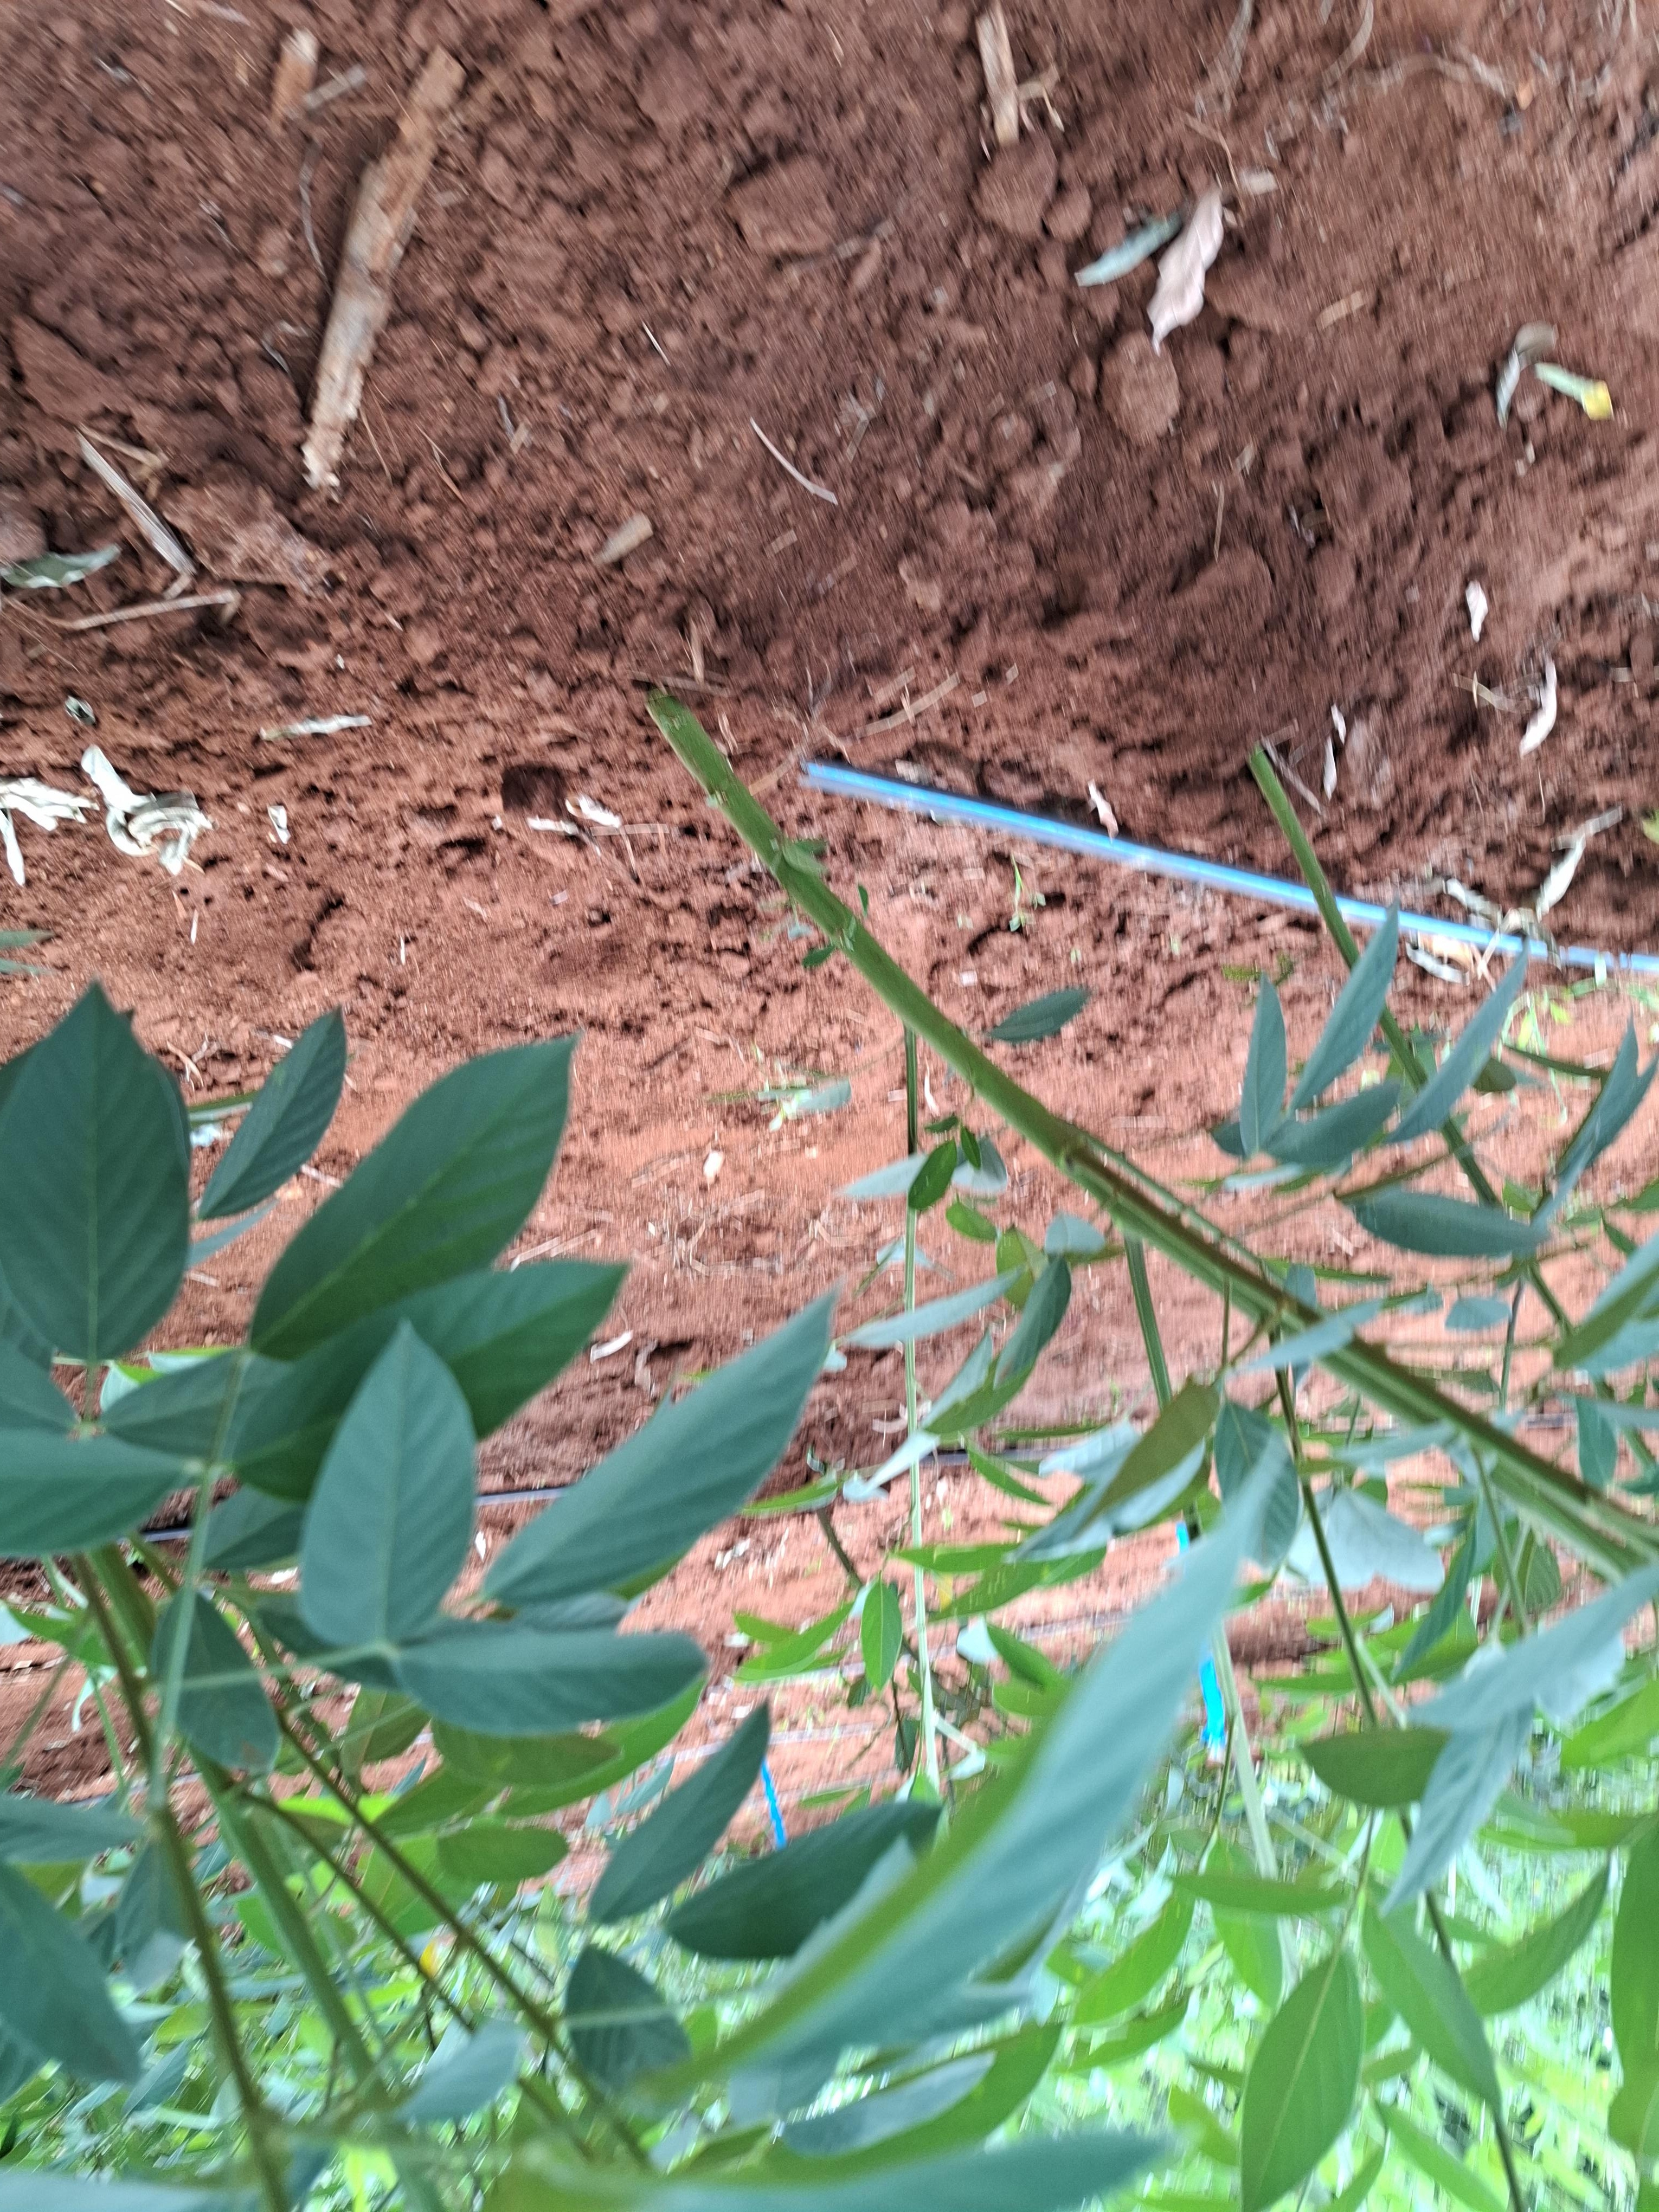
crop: pigeonpea
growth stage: vegetative
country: Kenya
